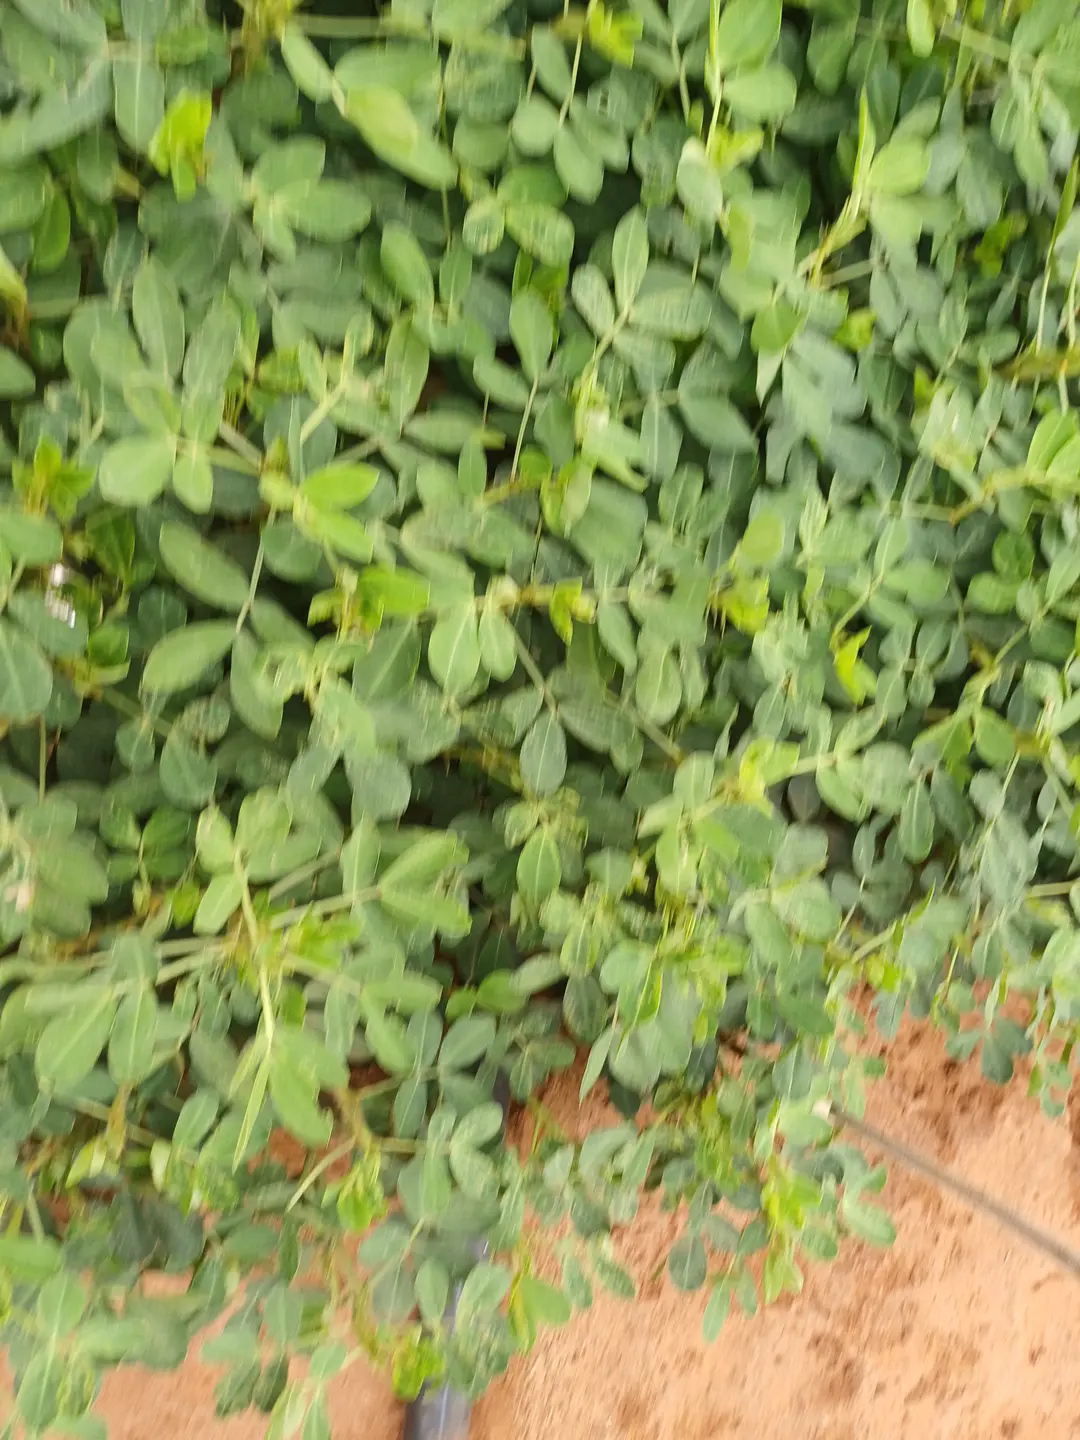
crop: groundnut
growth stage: pegging
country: Kenya
